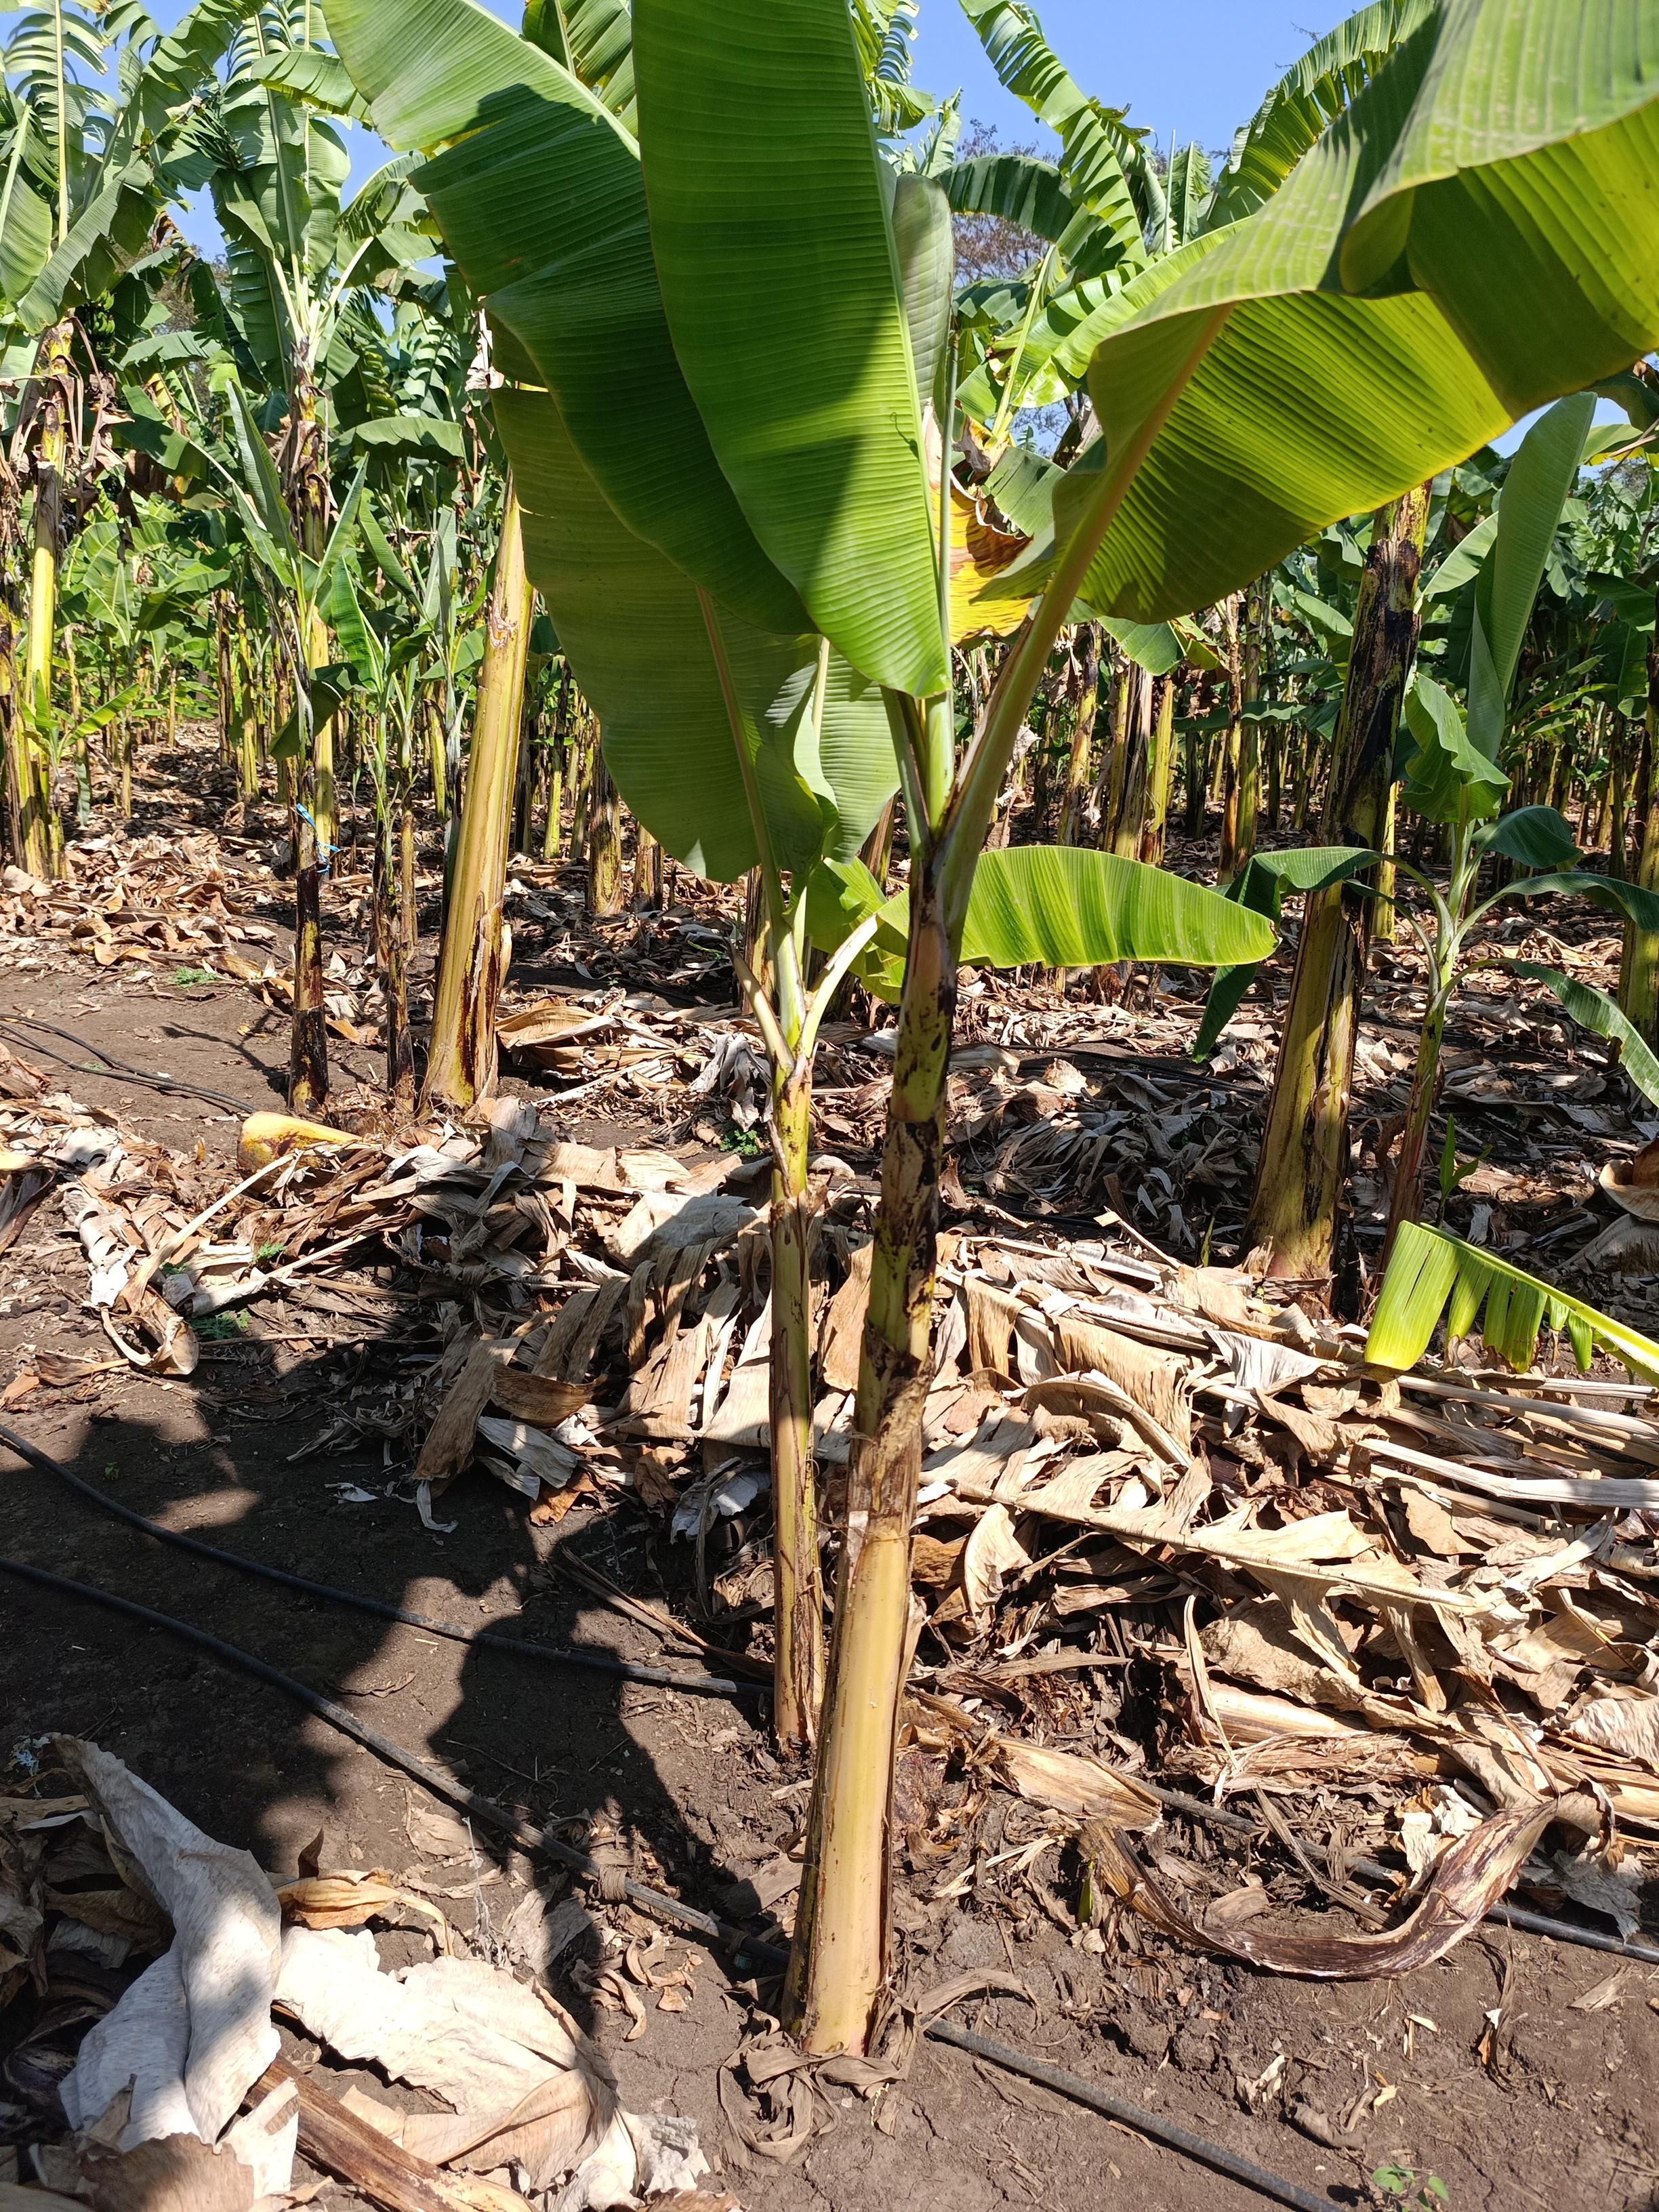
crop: banana
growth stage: vegetative
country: Tanzania
